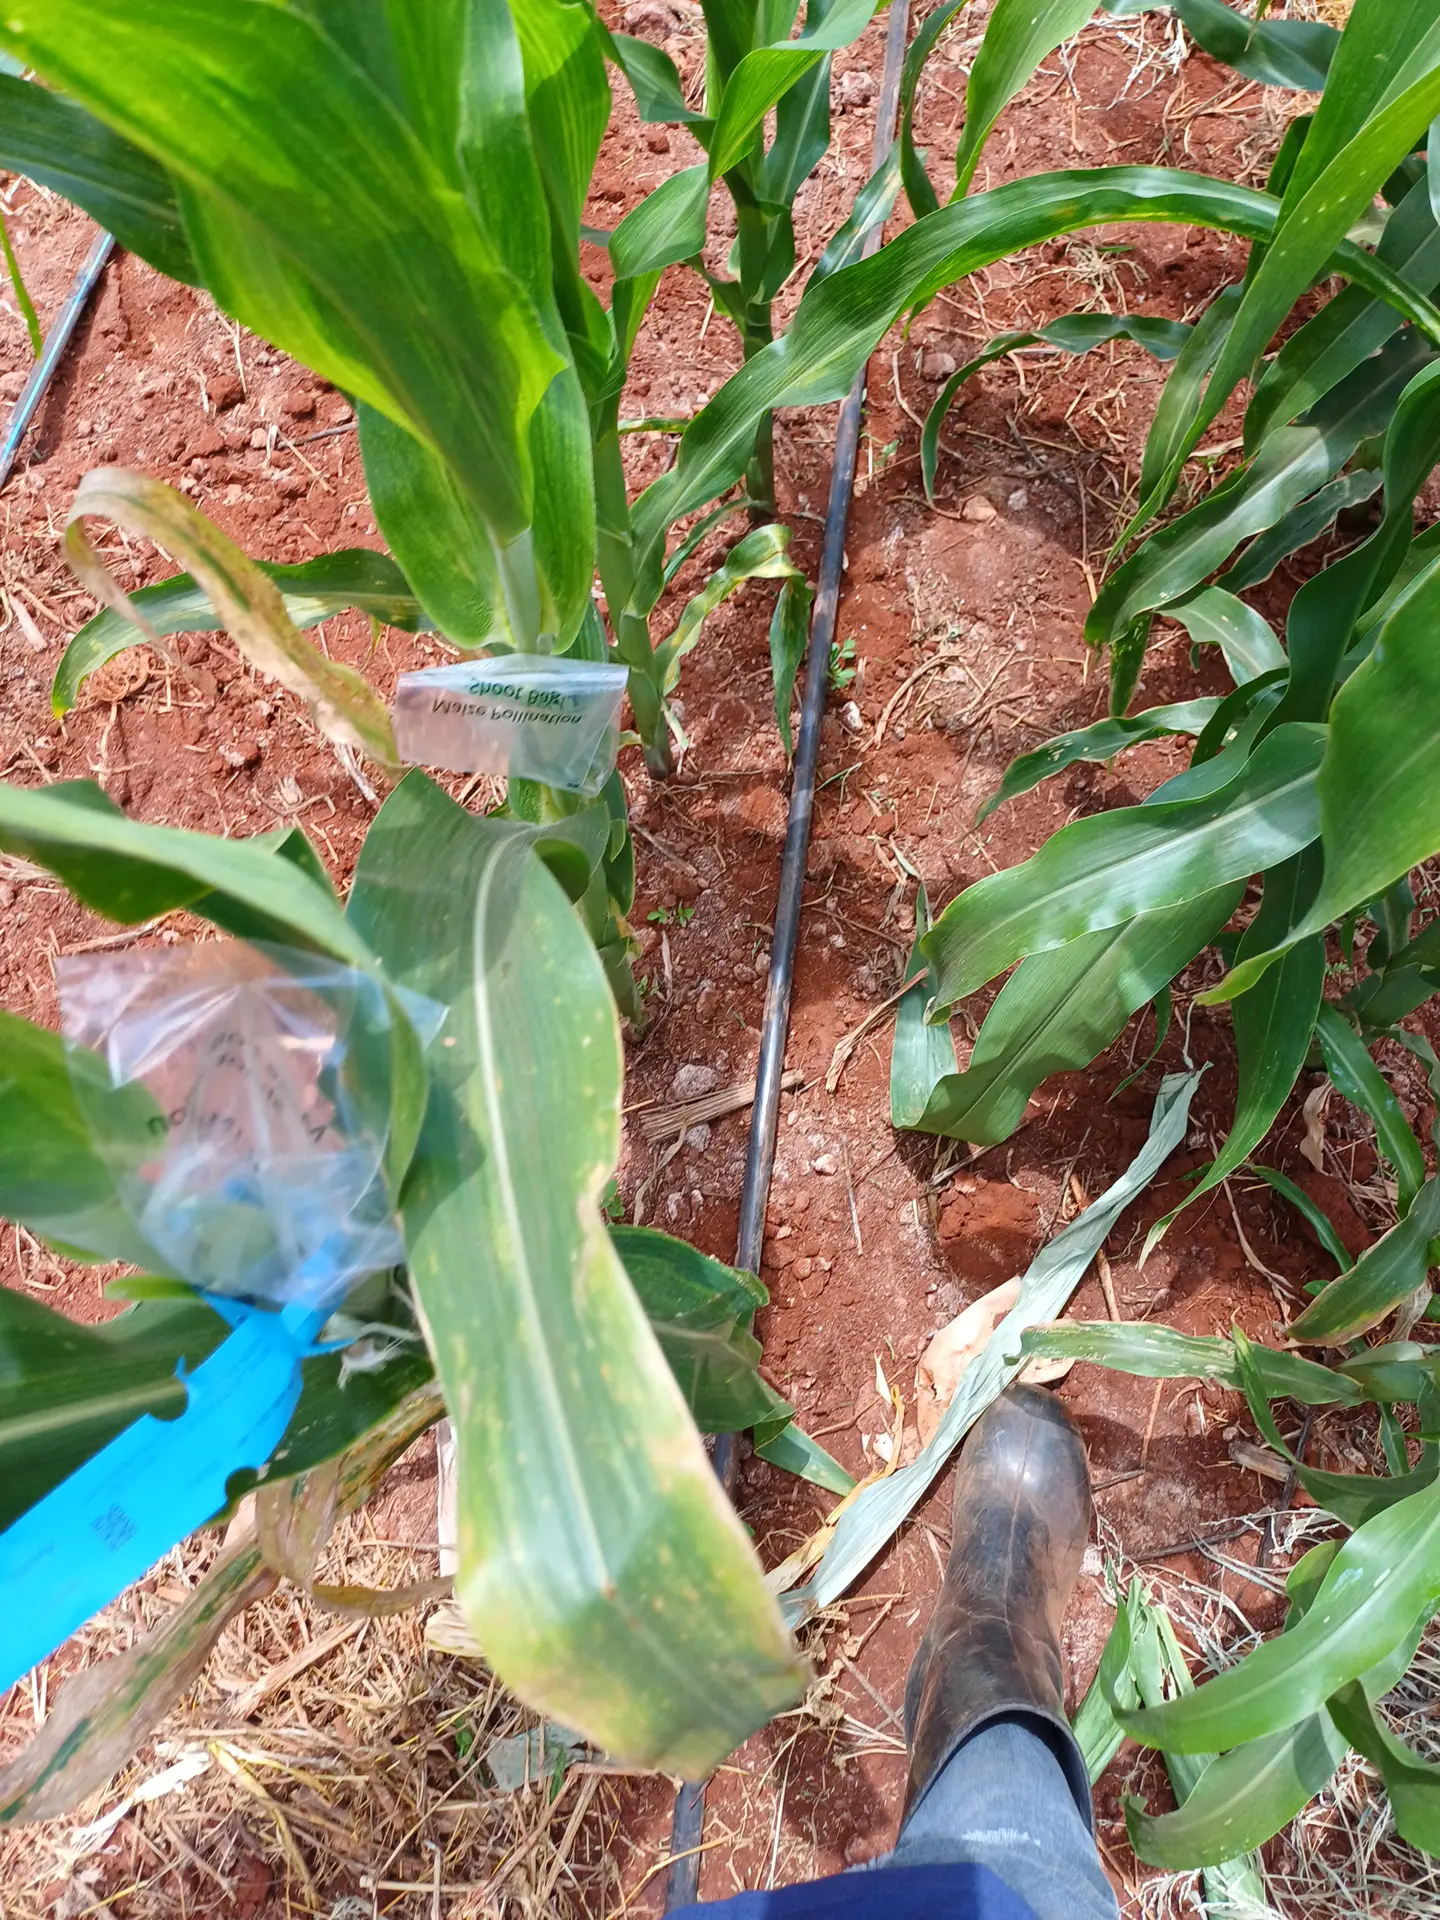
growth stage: vegetative
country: Kenya
